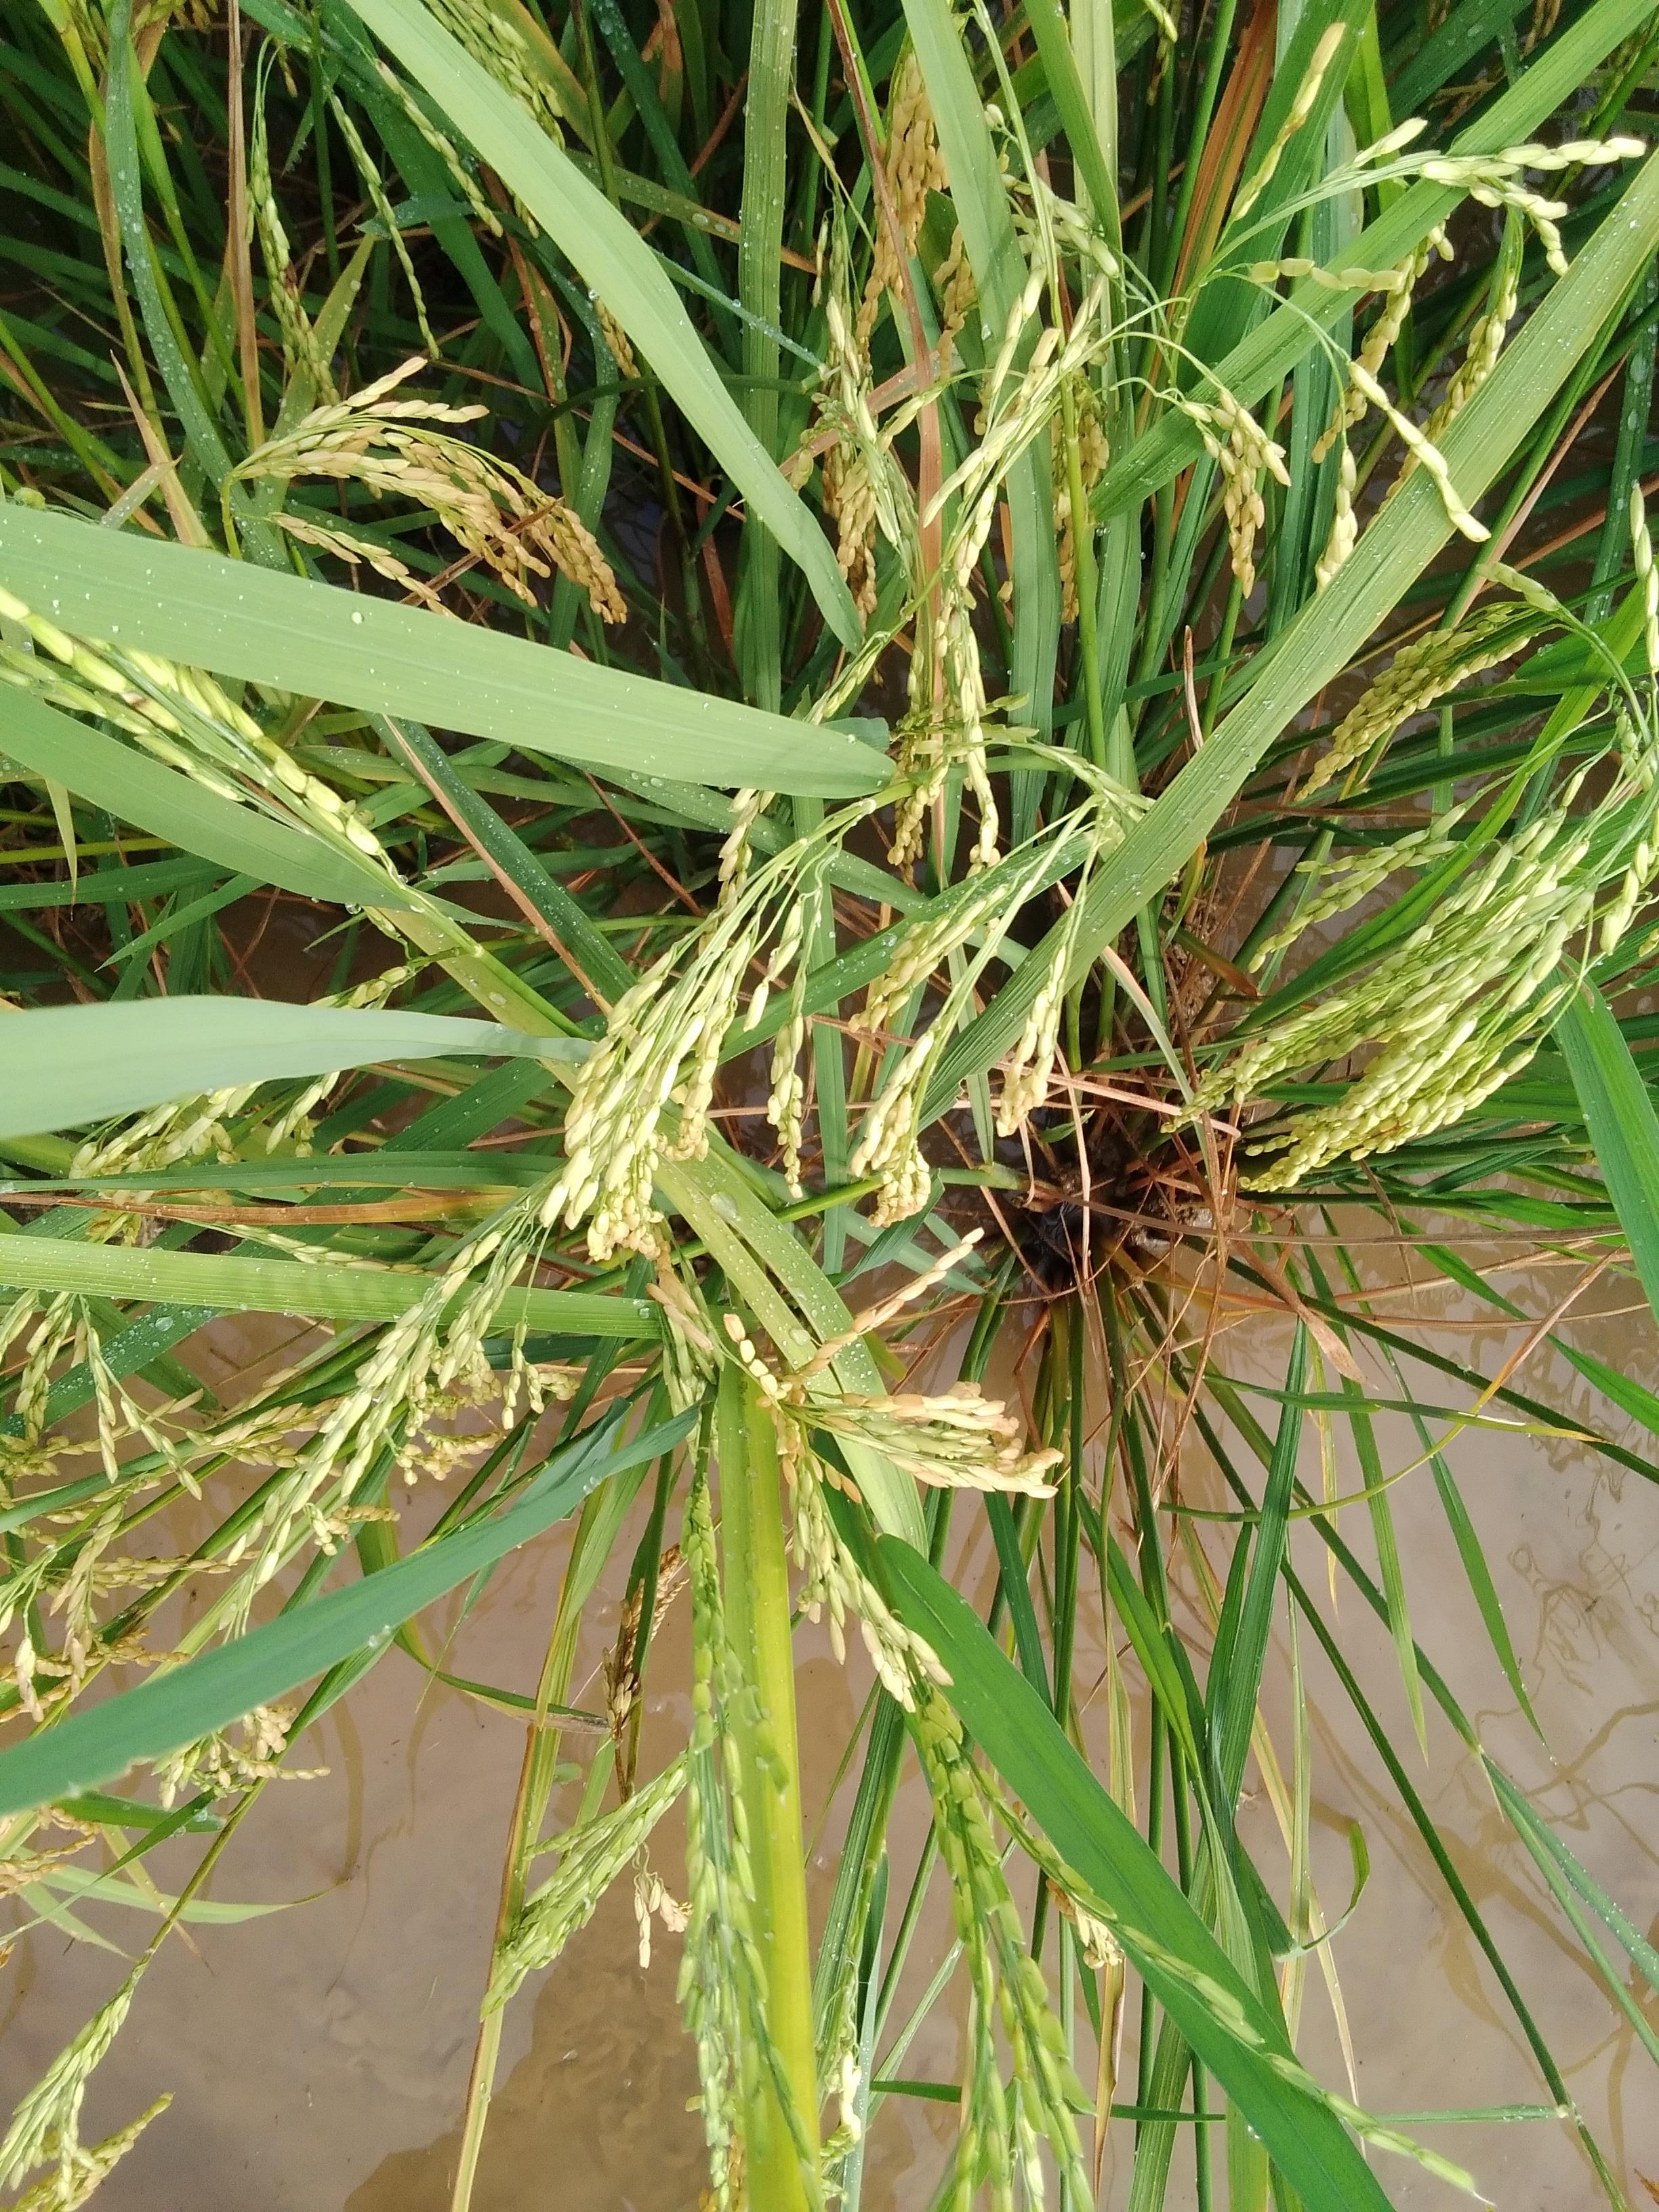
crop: rice
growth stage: ripening
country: Nigeria
